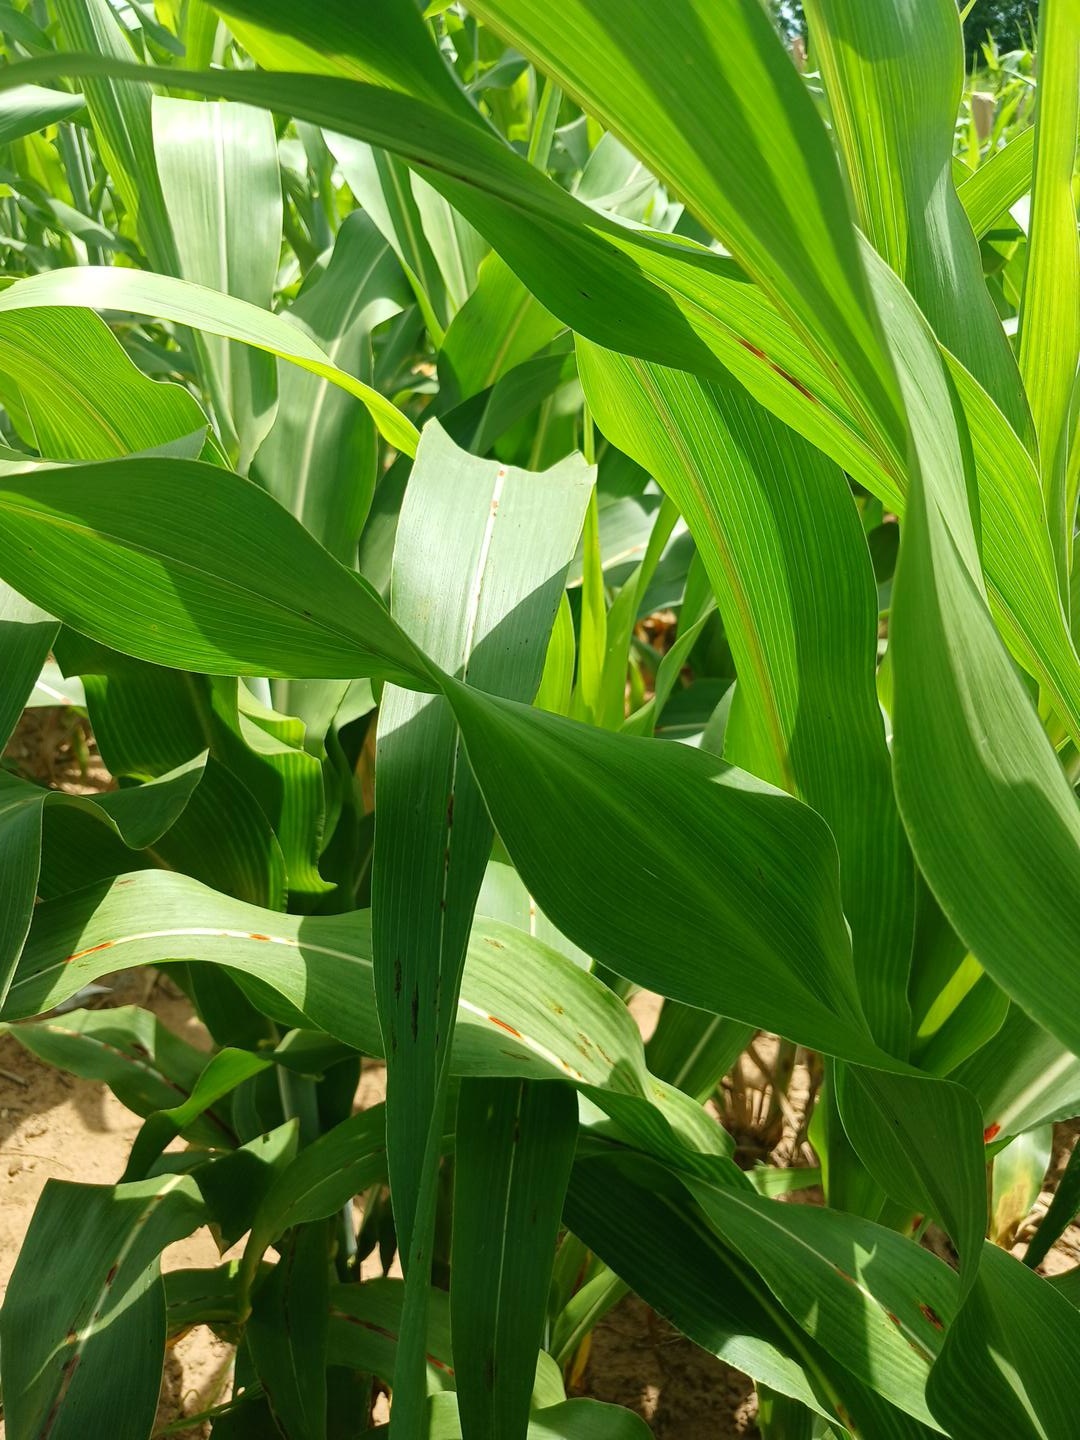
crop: sorghum
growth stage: vegetative
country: Senegal
